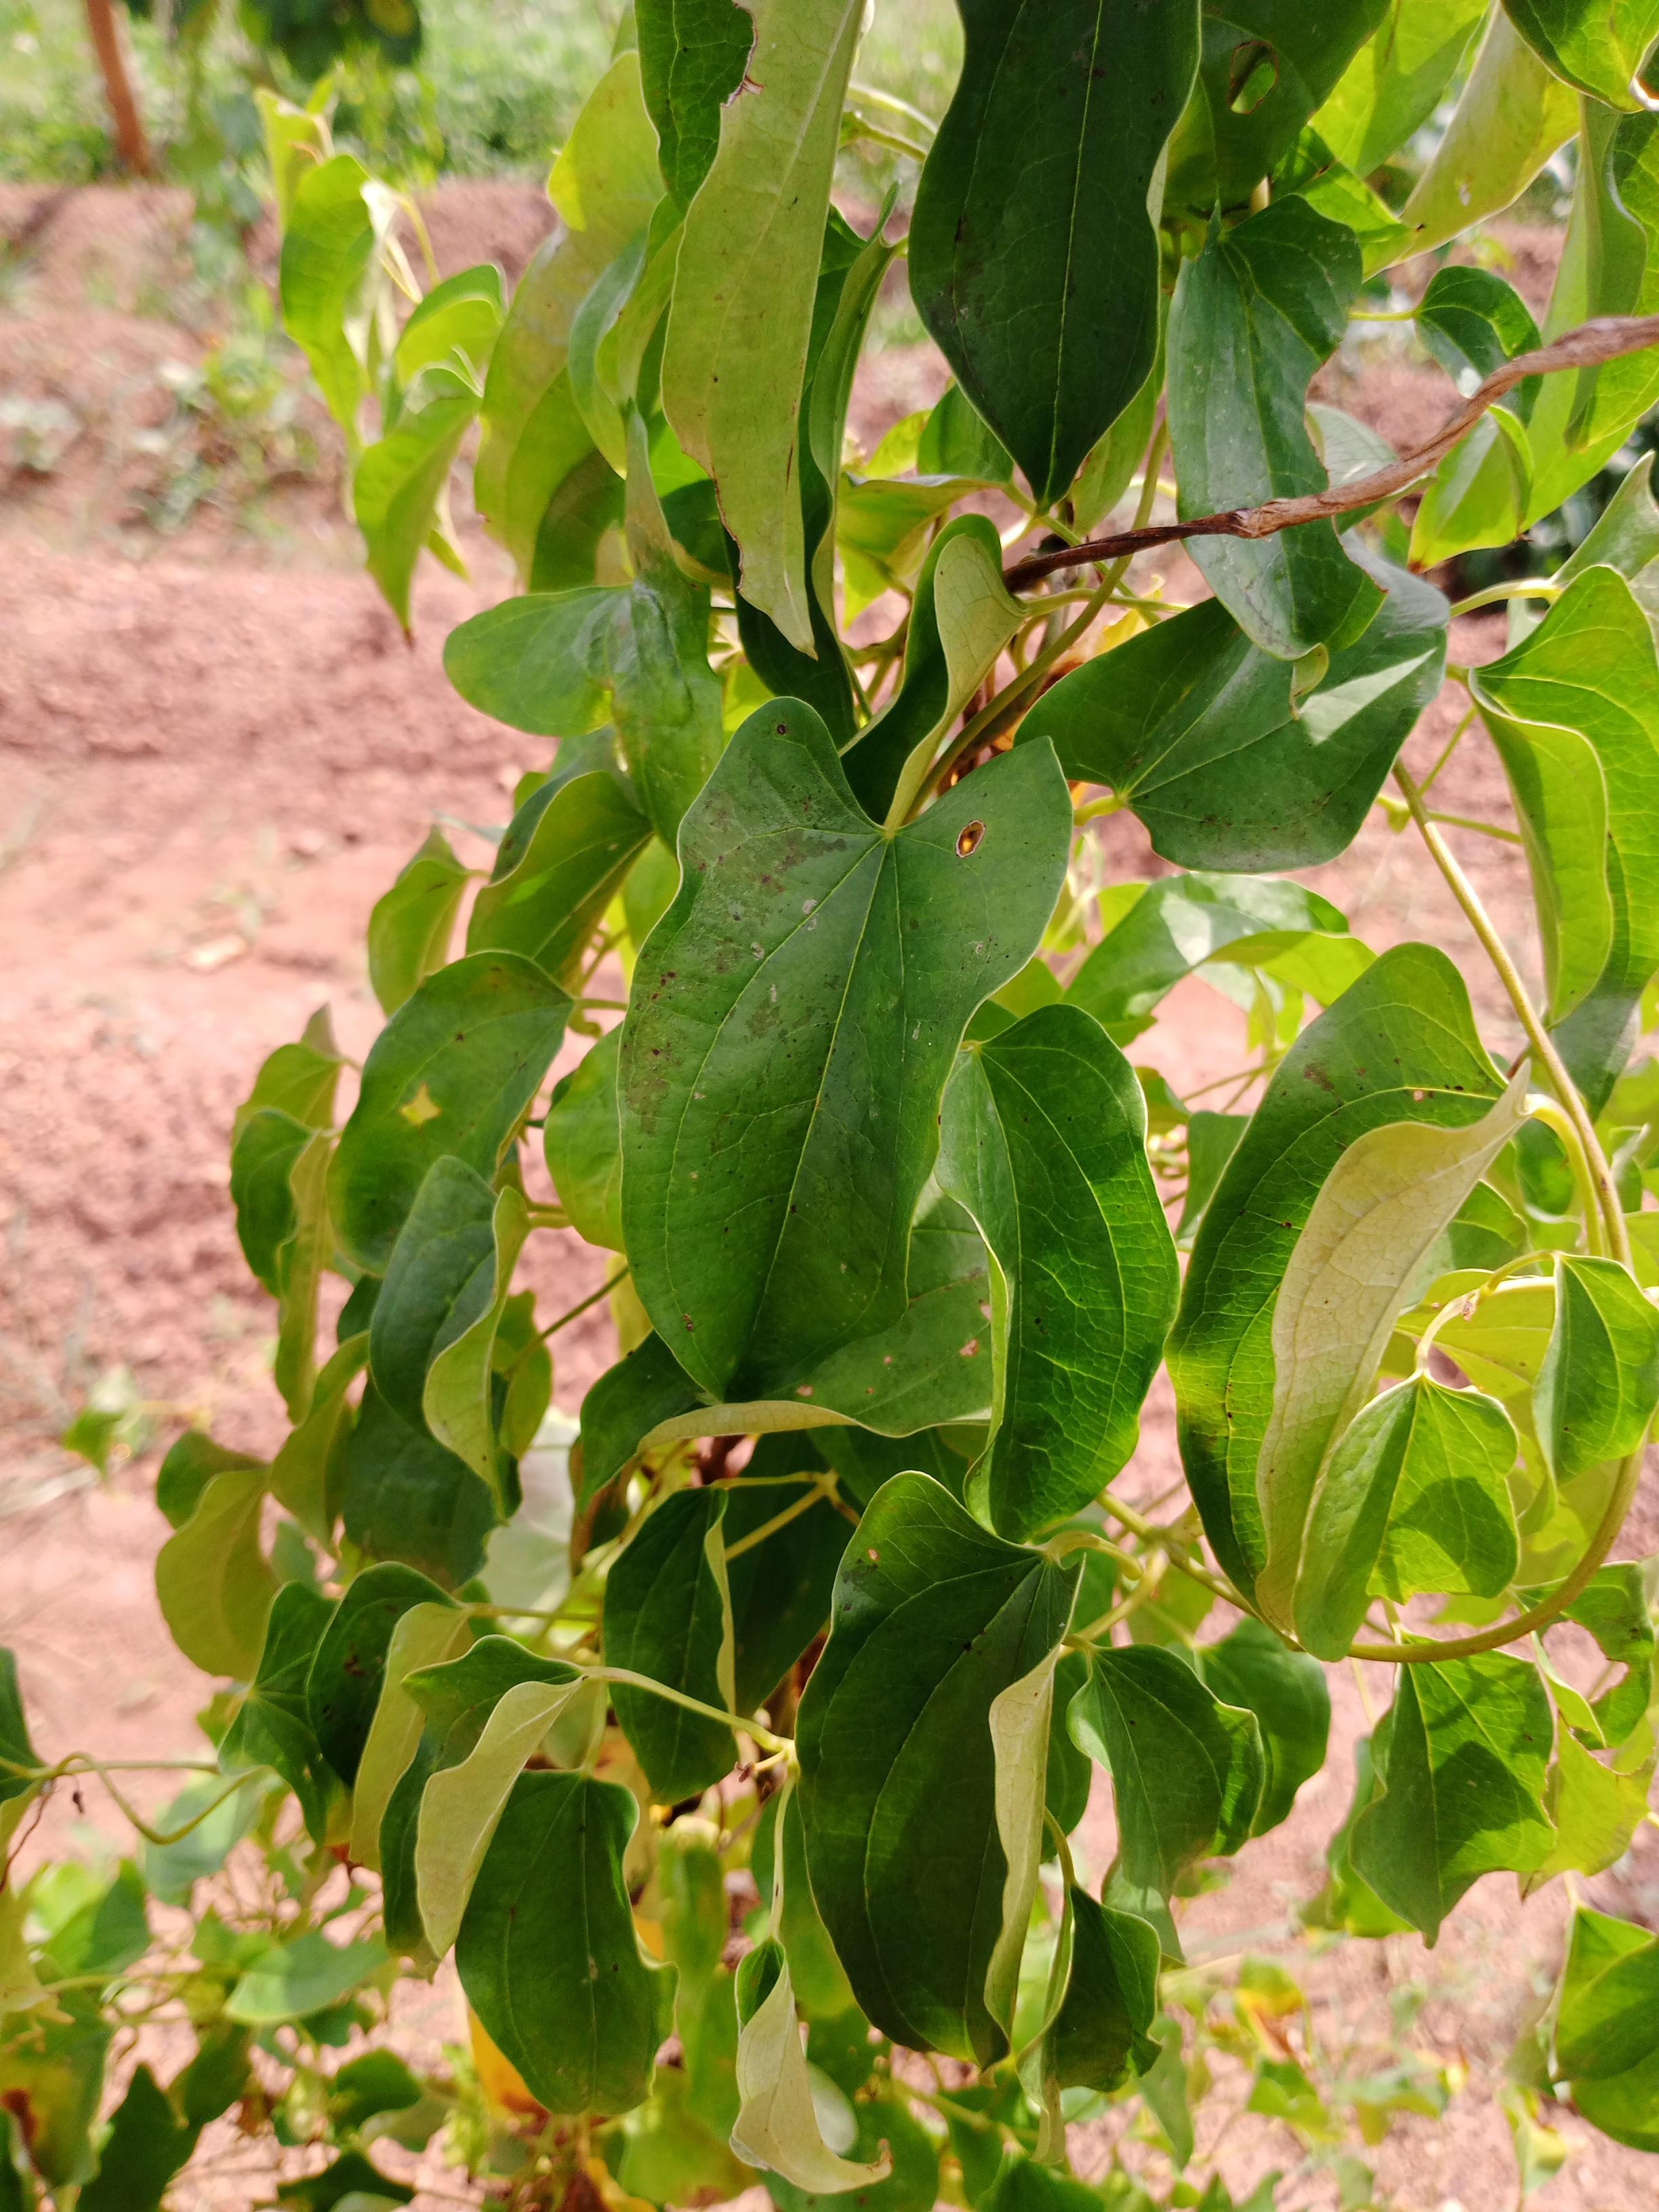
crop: yam
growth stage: vegetative
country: Nigeria
